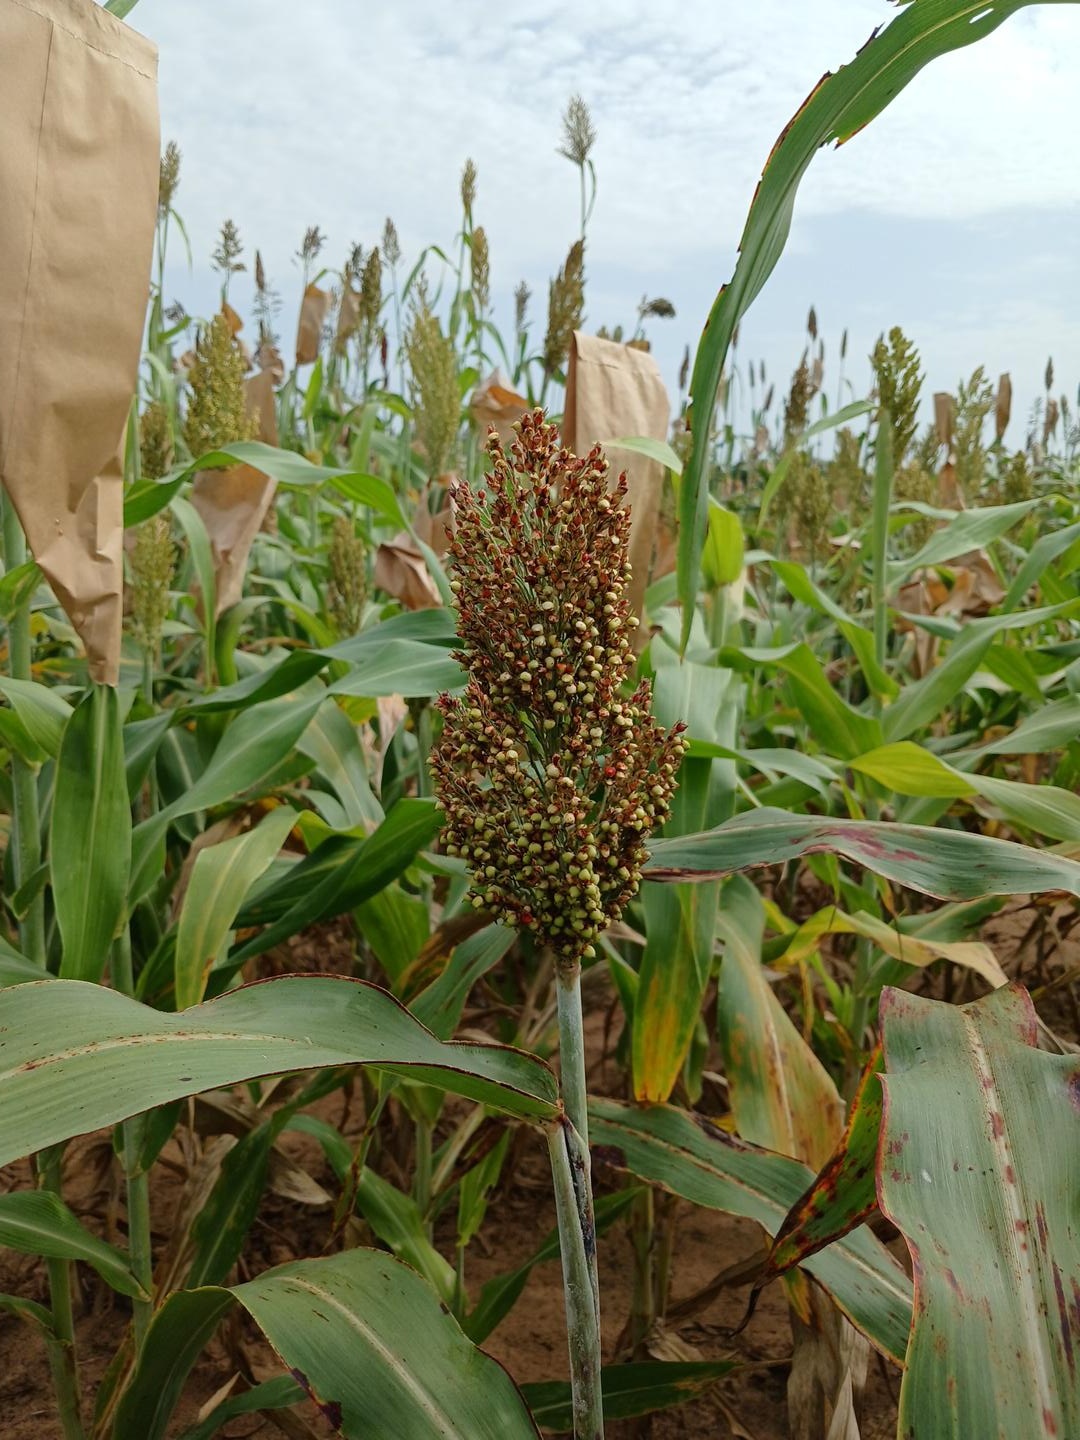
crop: sorghum
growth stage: filling grain
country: Senegal
